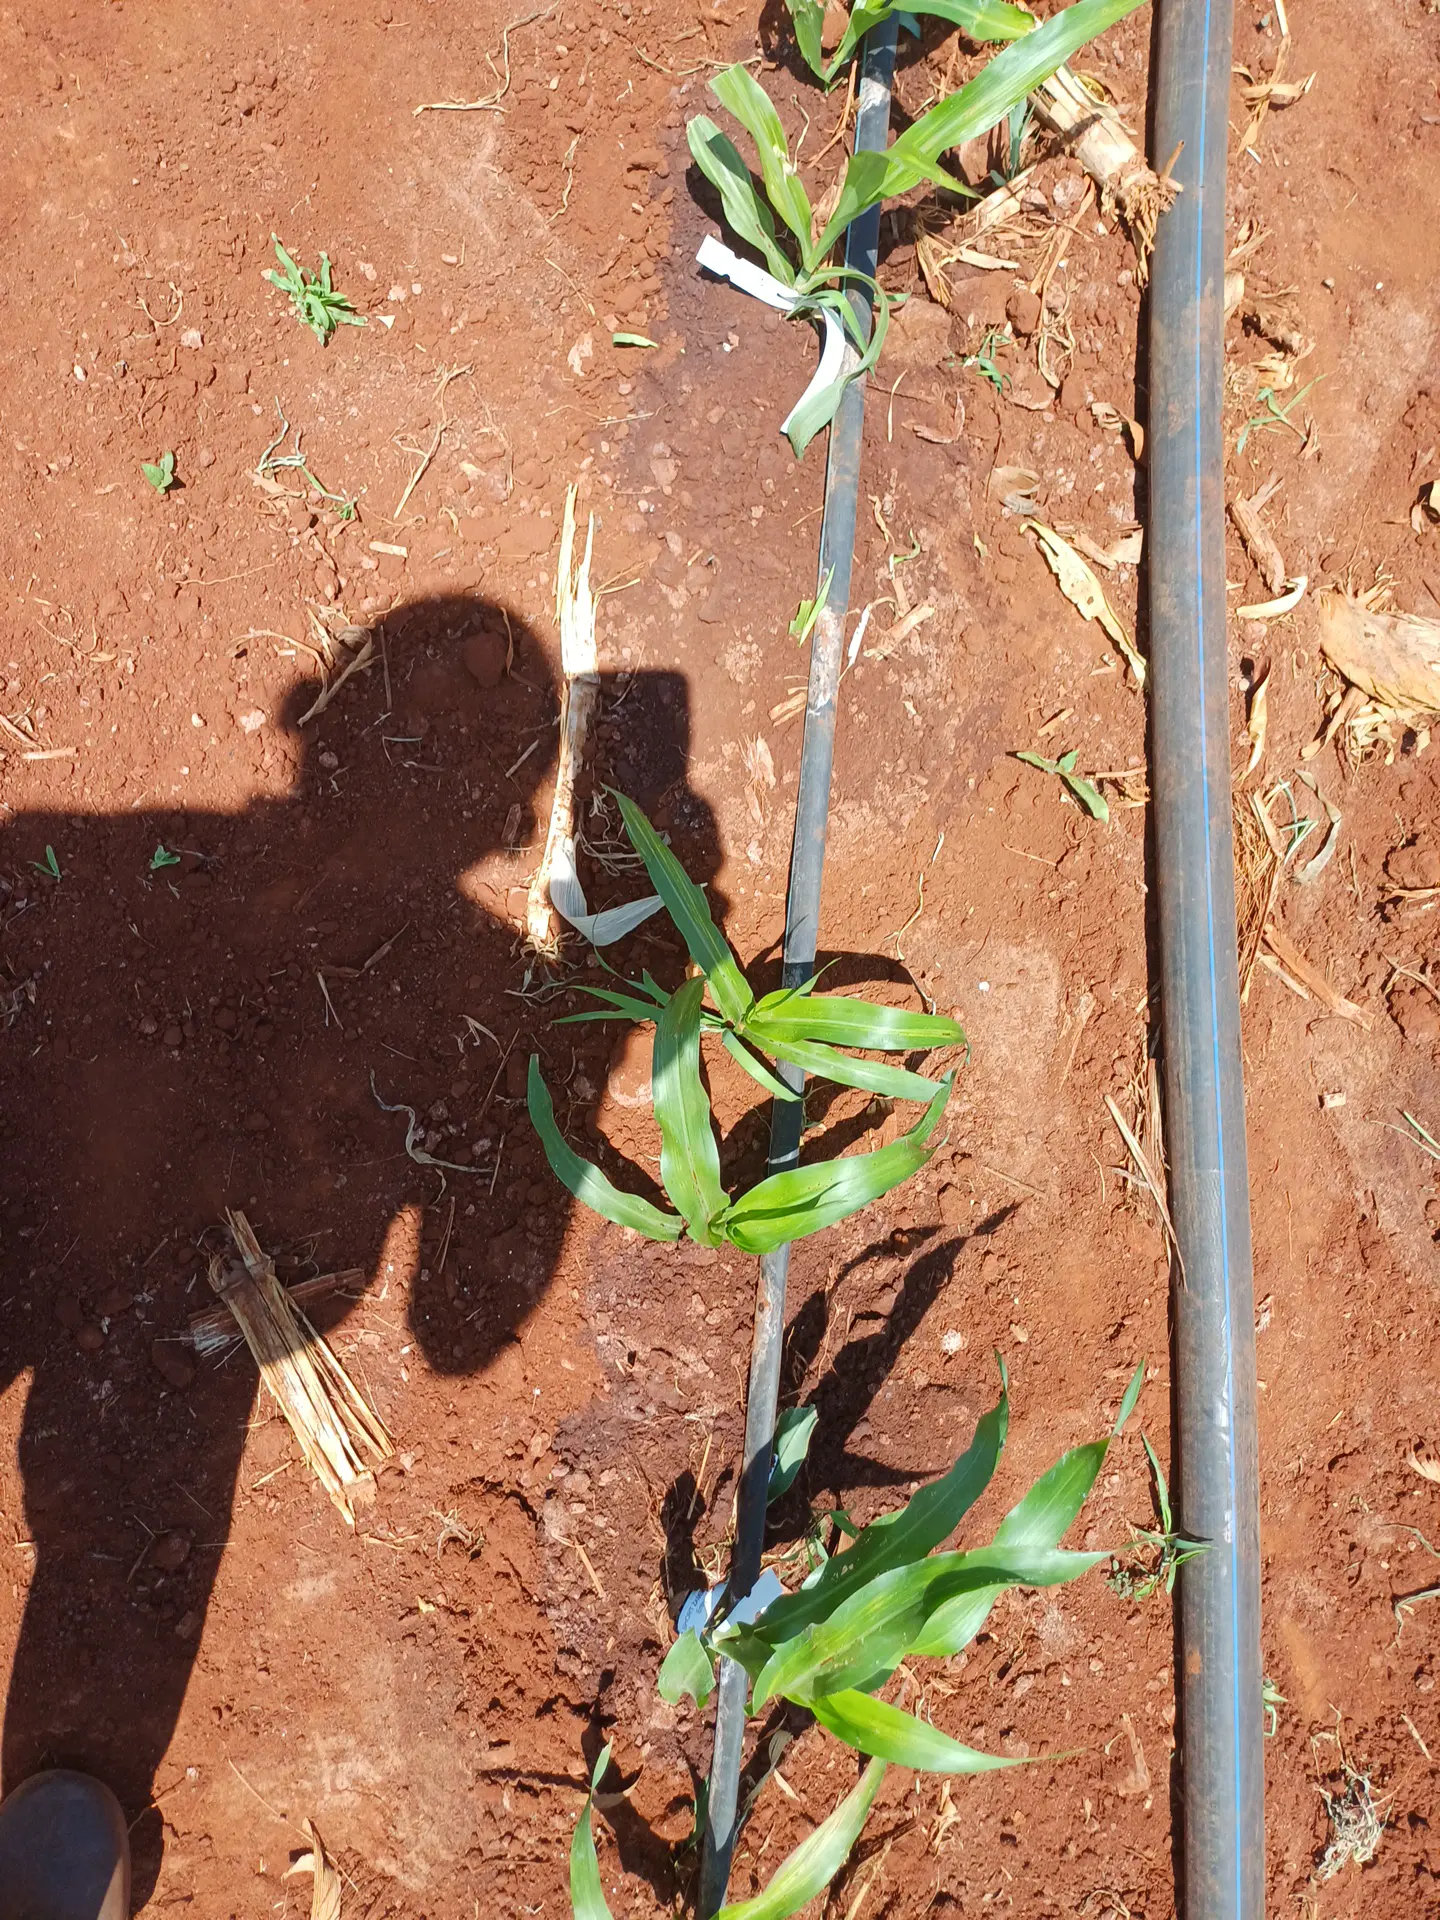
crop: sorghum
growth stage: vegetative
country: Kenya
